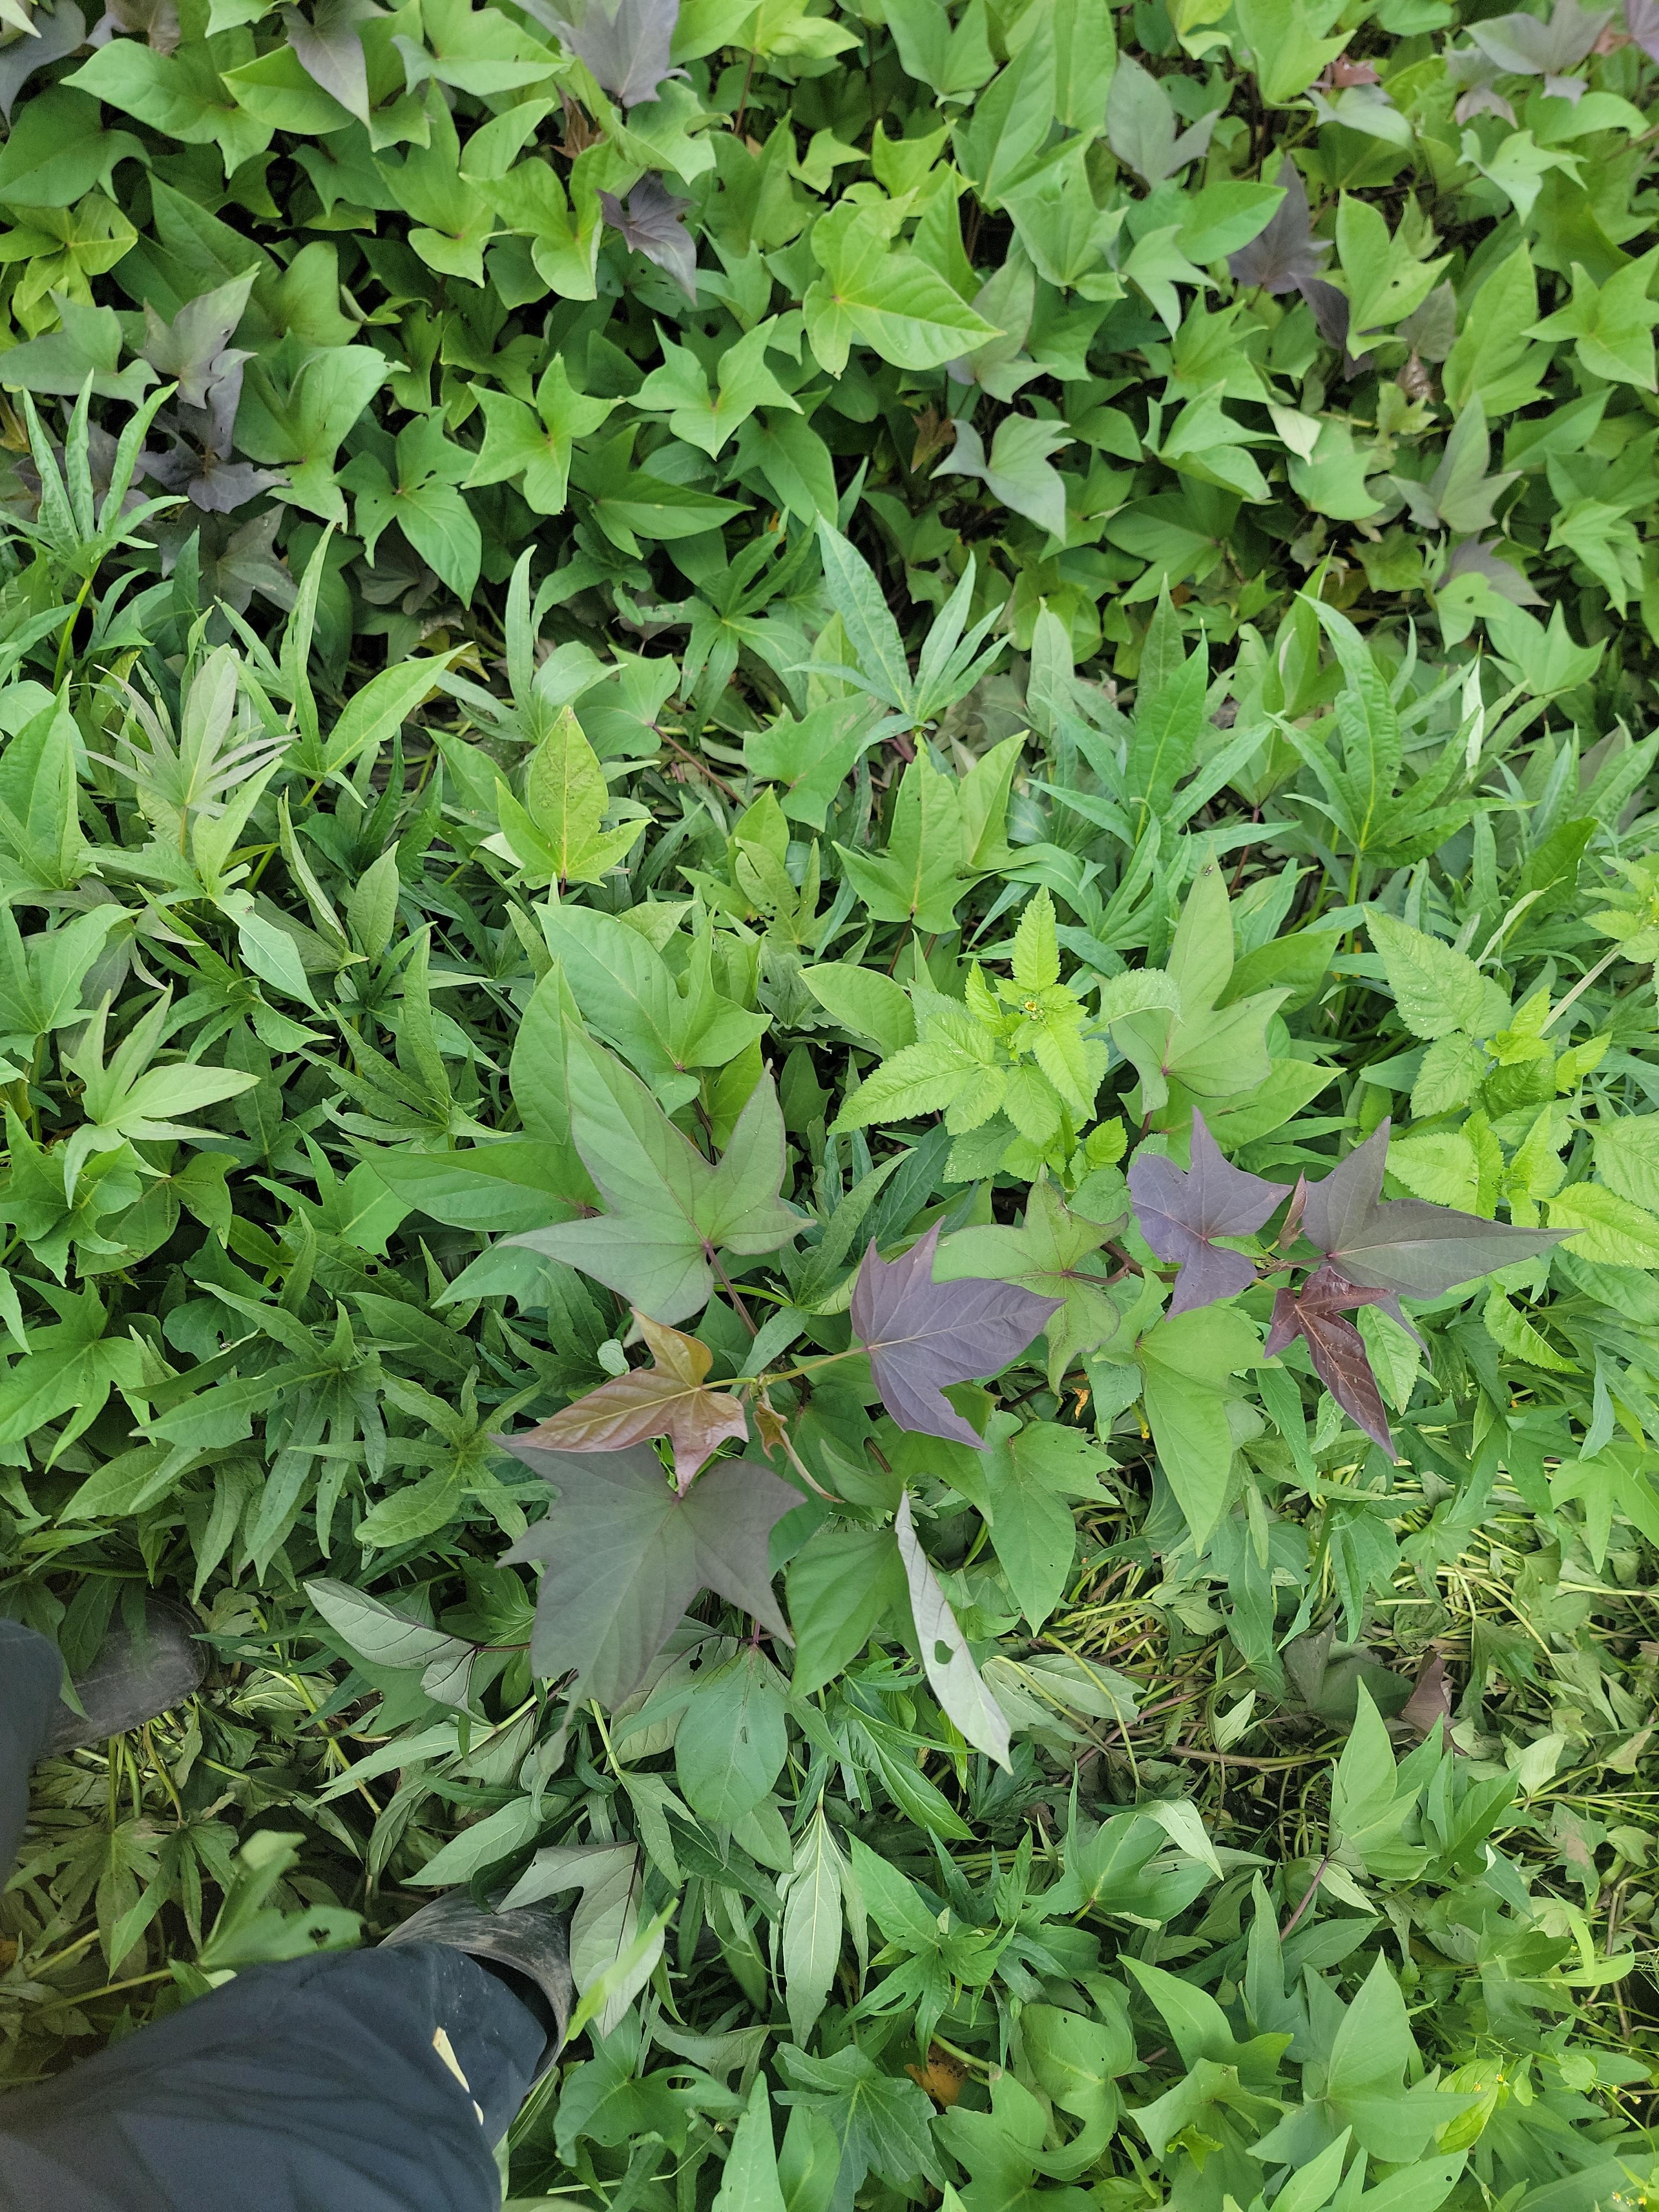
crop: sweet potato
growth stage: vegetative
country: Tanzania
